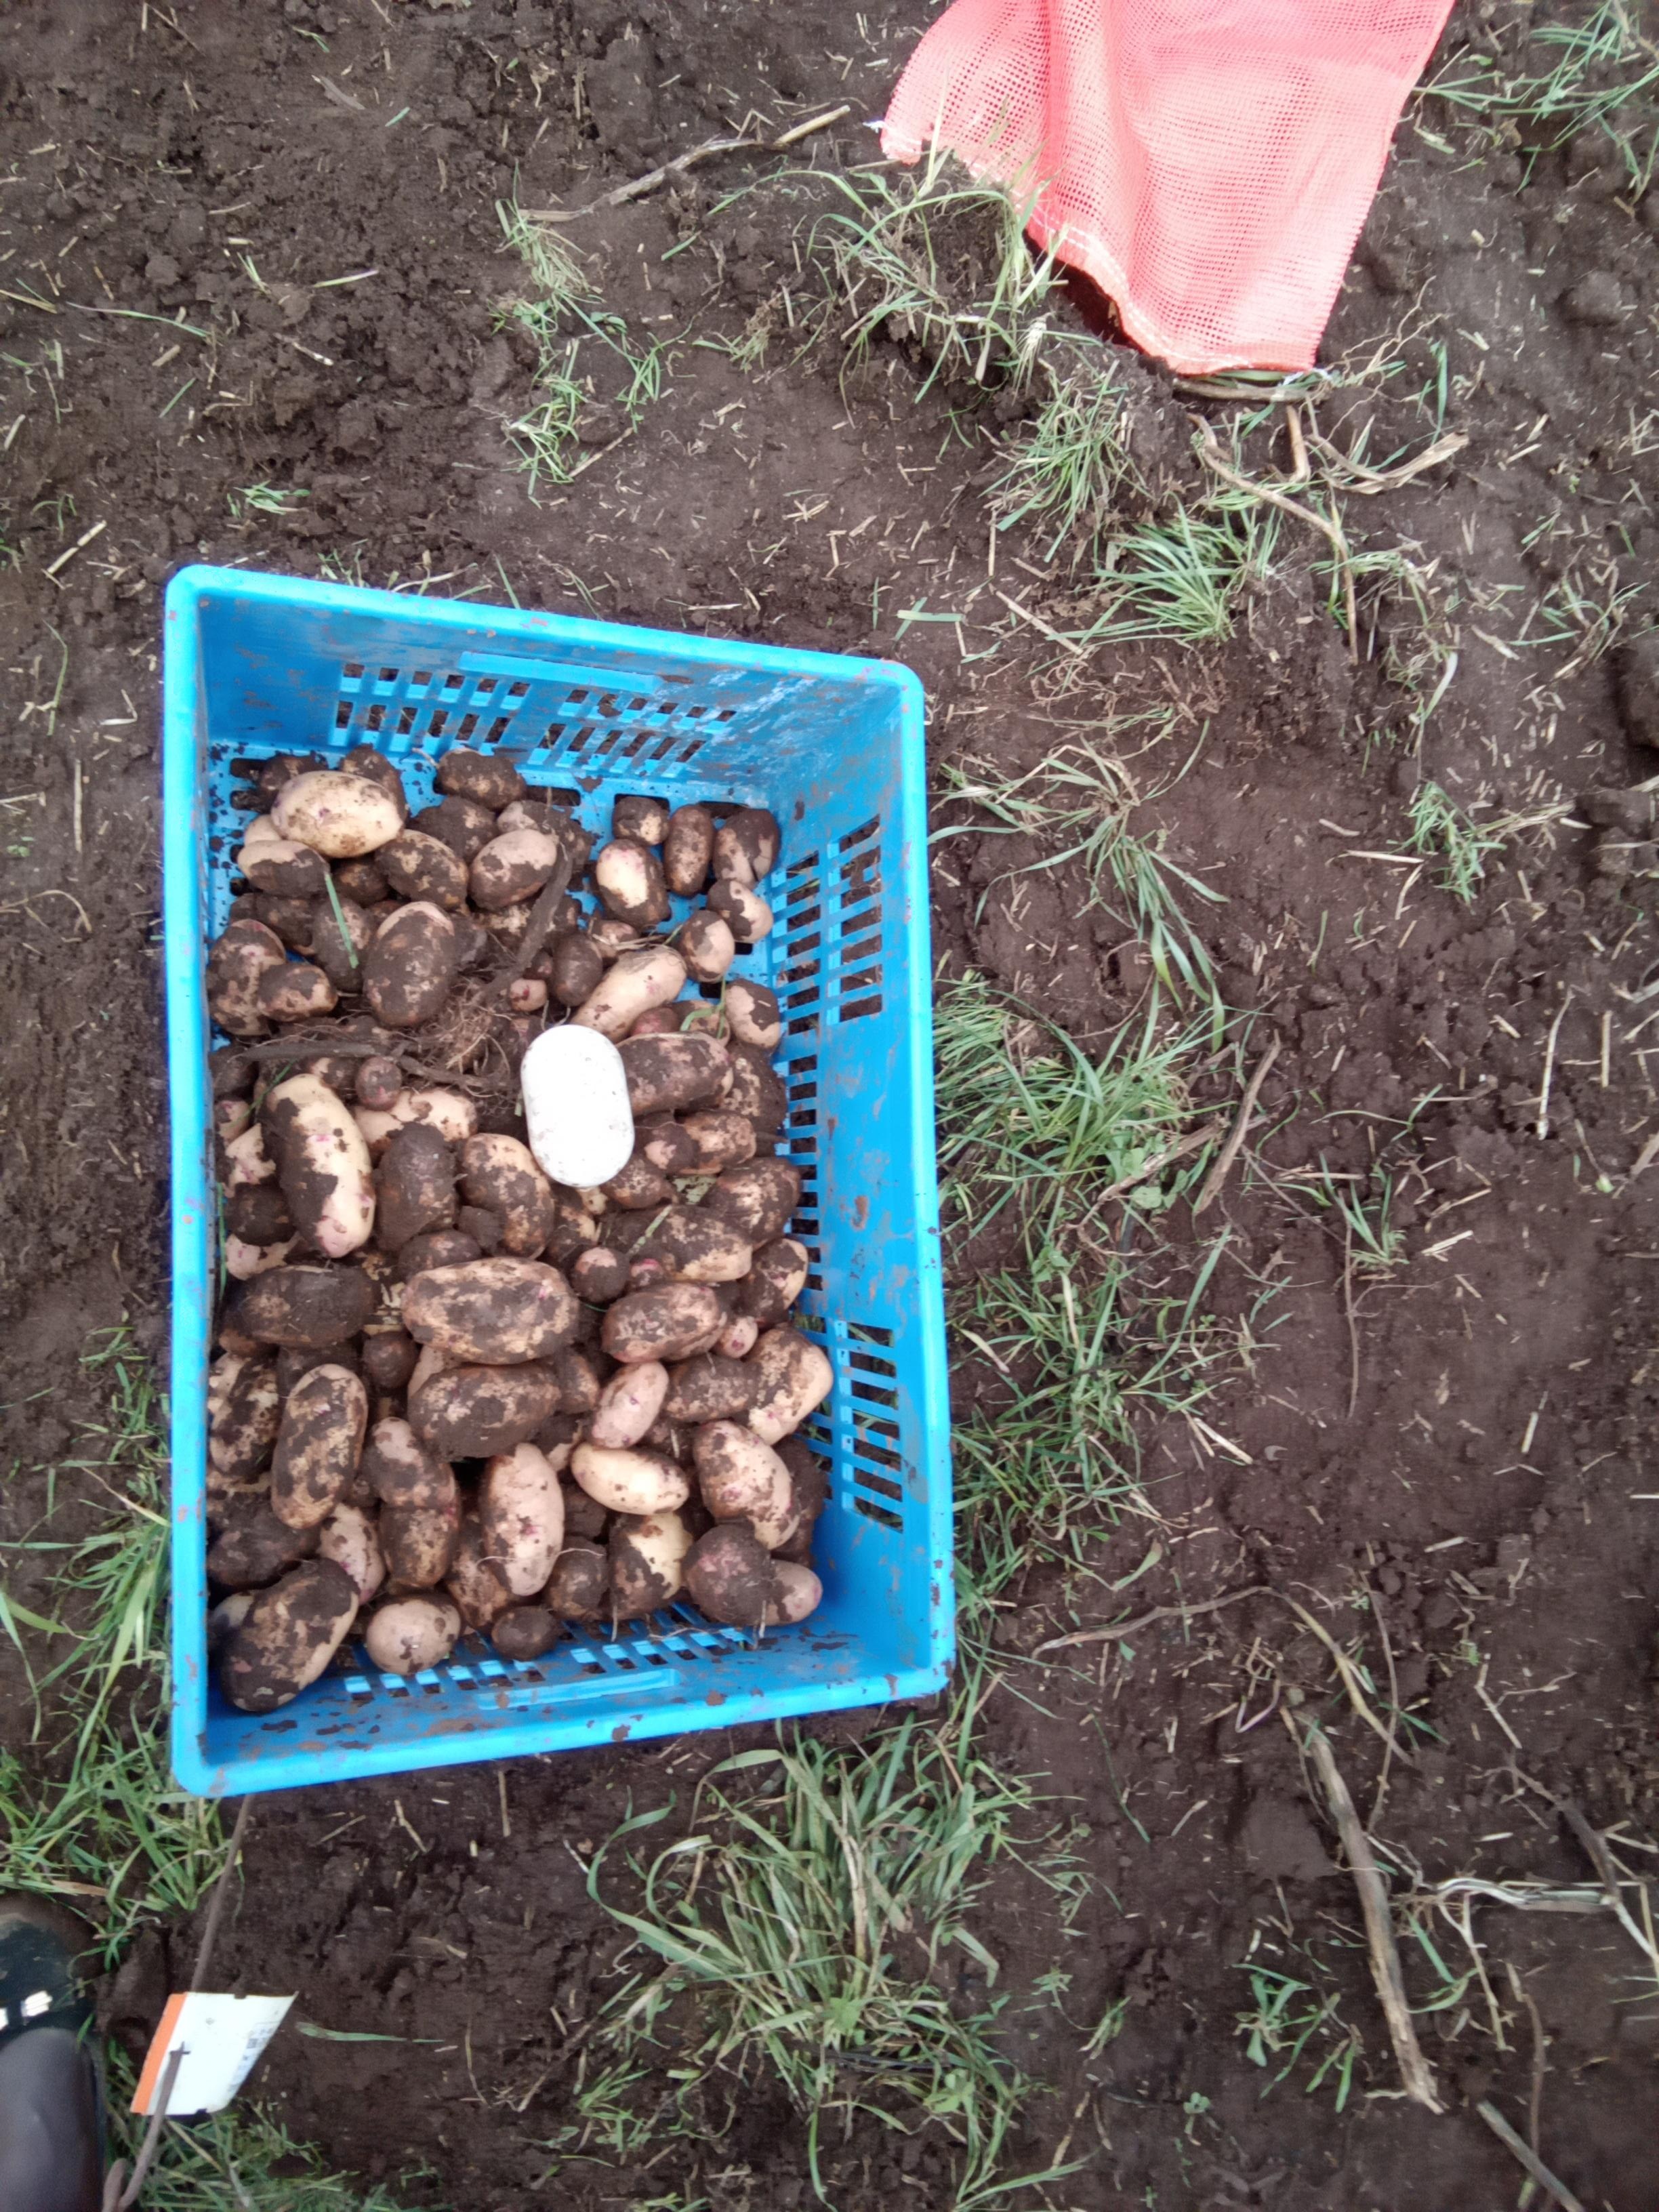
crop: potato
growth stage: harvest
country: Kenya
